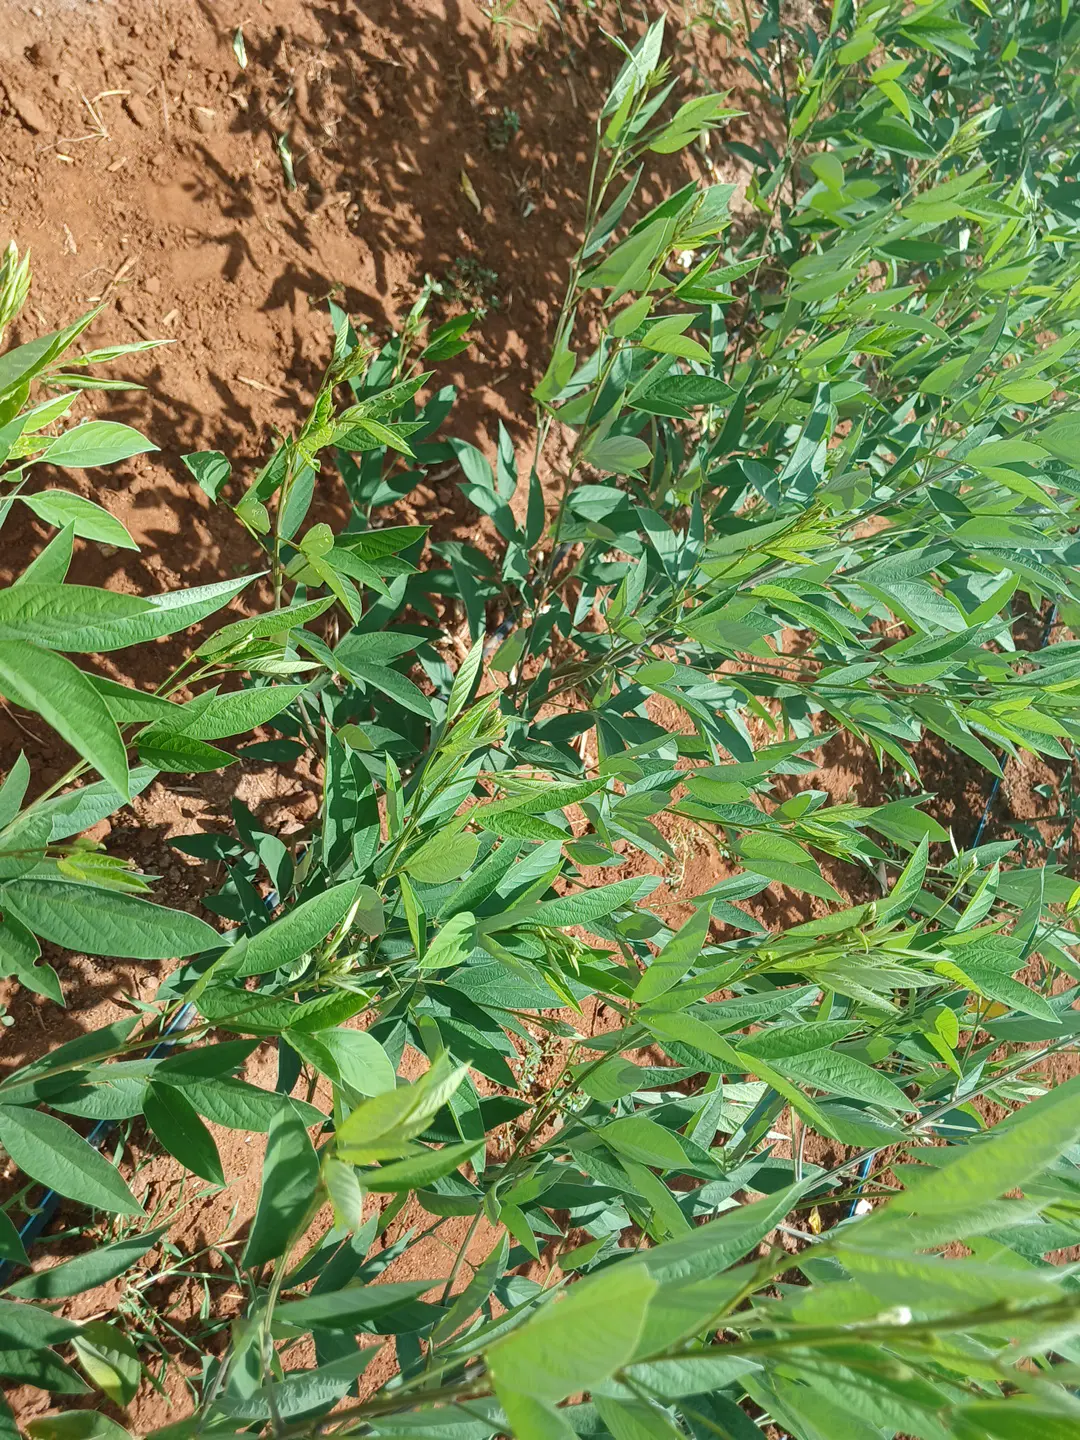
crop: pigeonpea
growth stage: vegetative
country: Kenya
